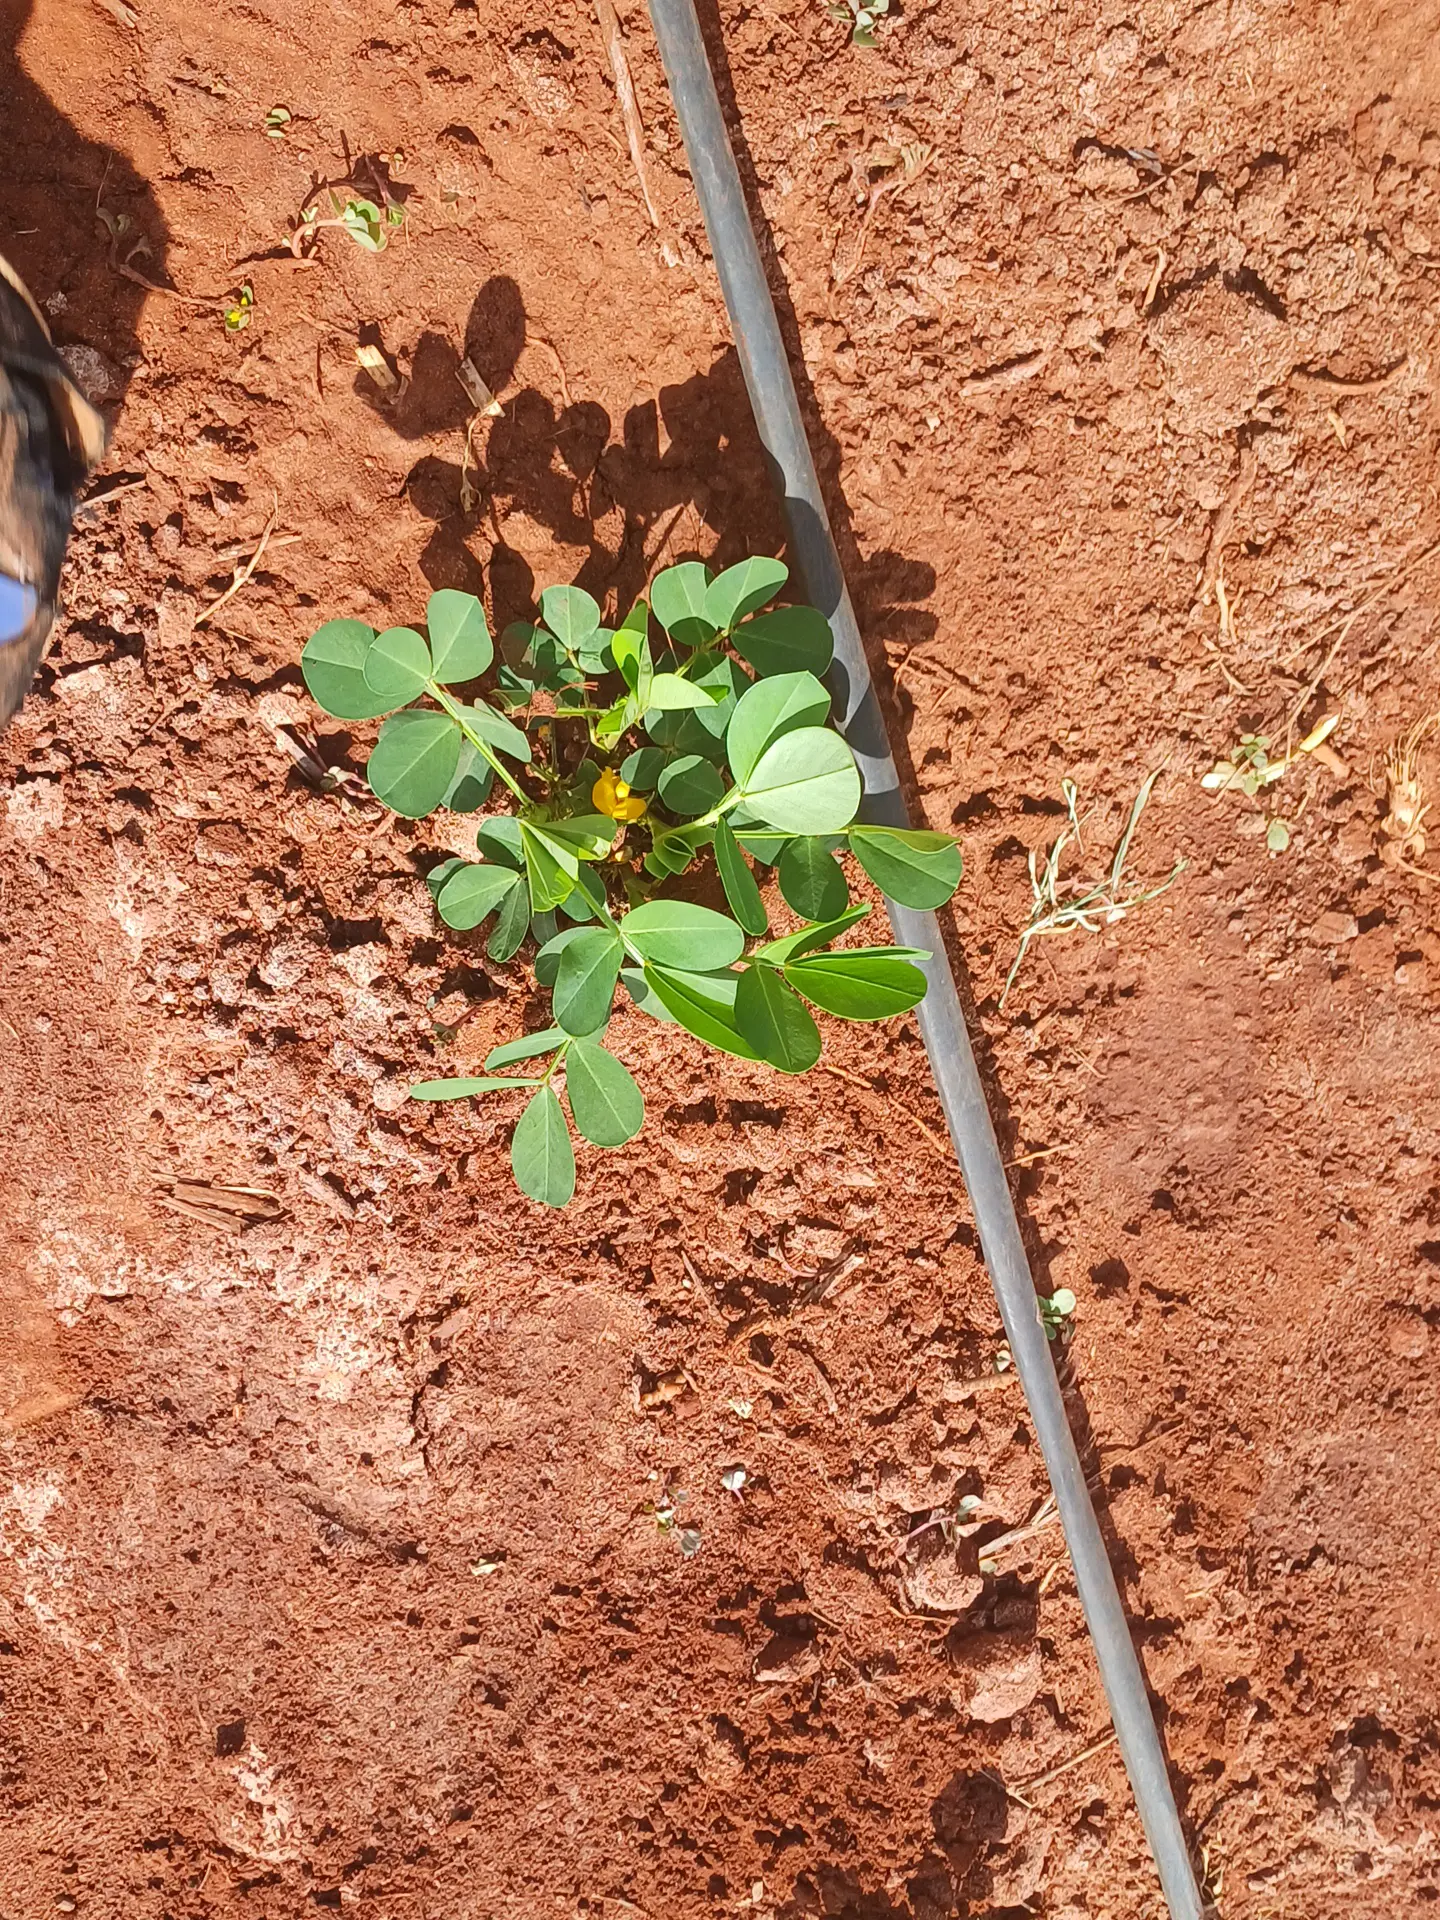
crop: groundnut
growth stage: flowering
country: Kenya
